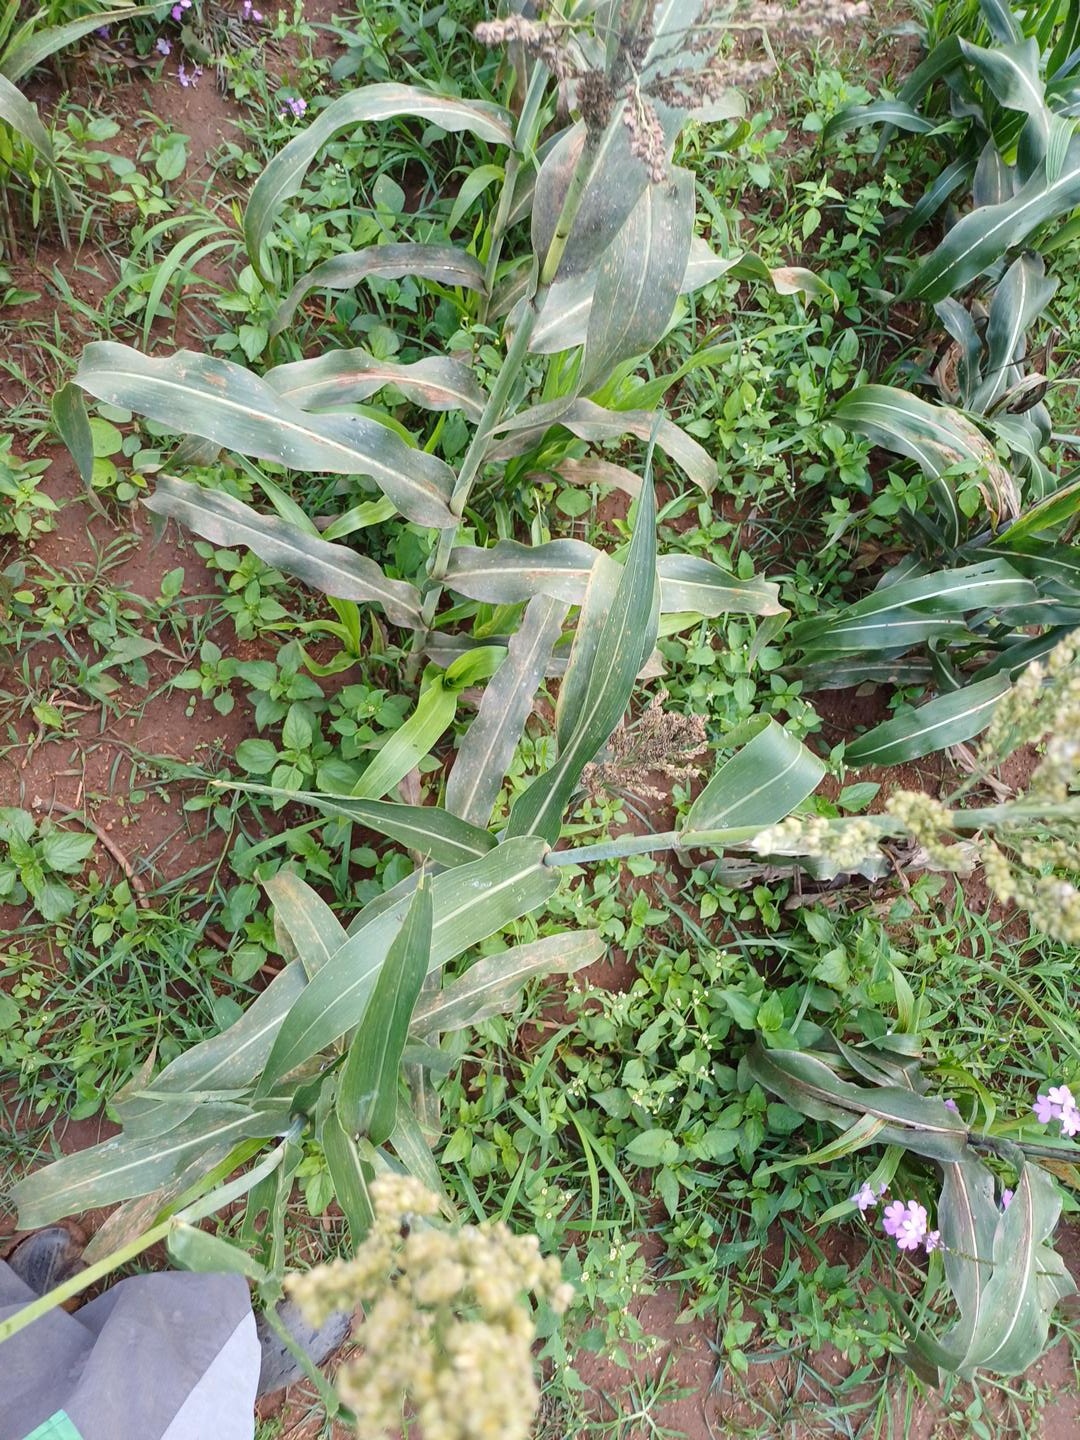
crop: sorghum
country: Kenya
